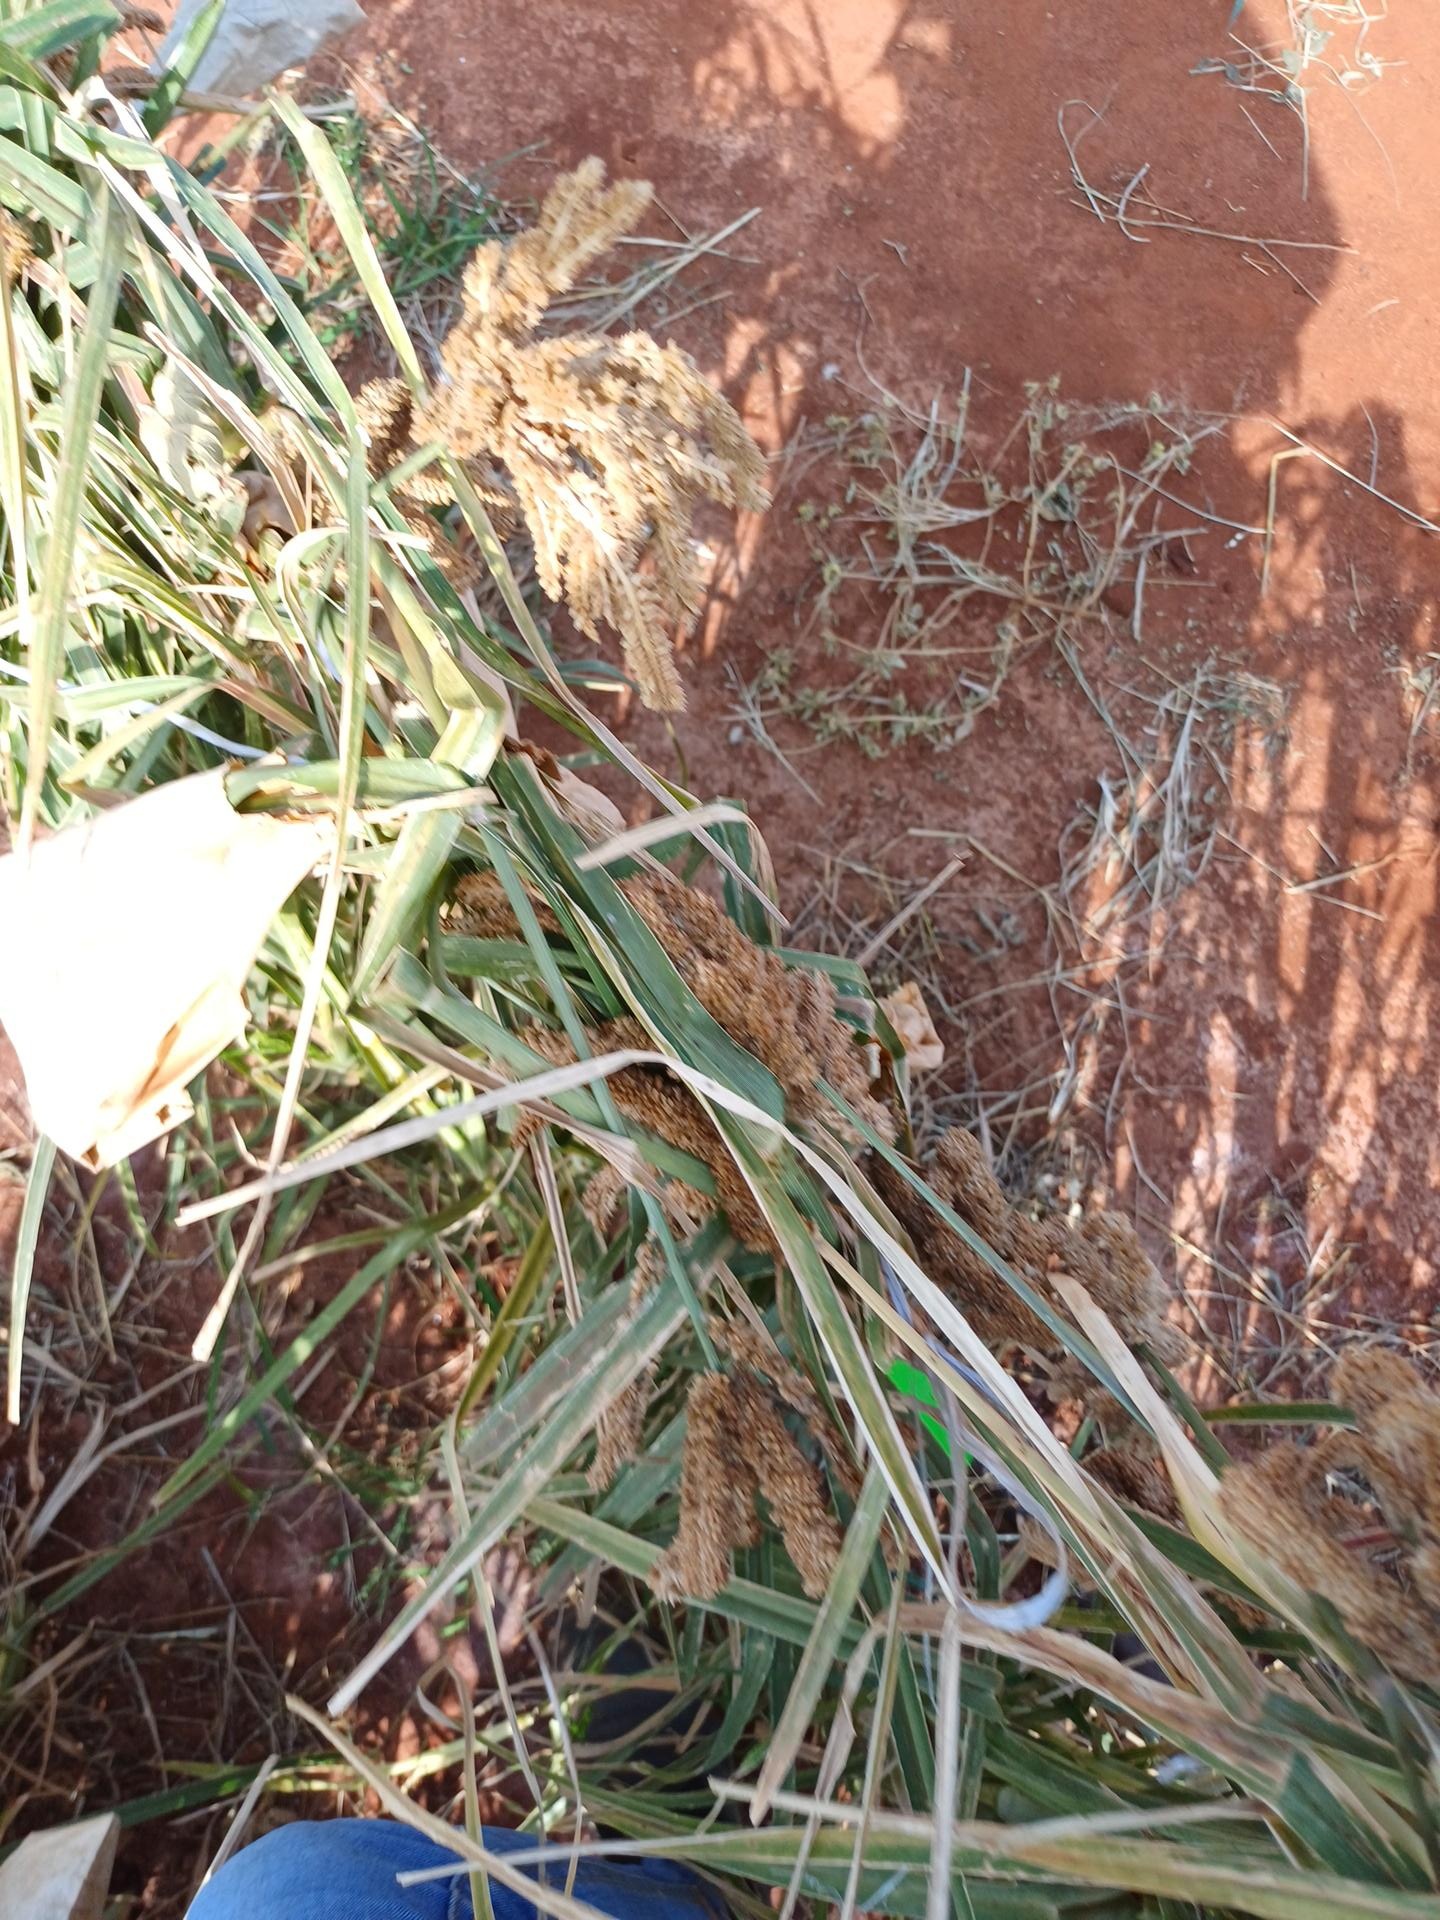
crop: finger millet
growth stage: maturity
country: Kenya
